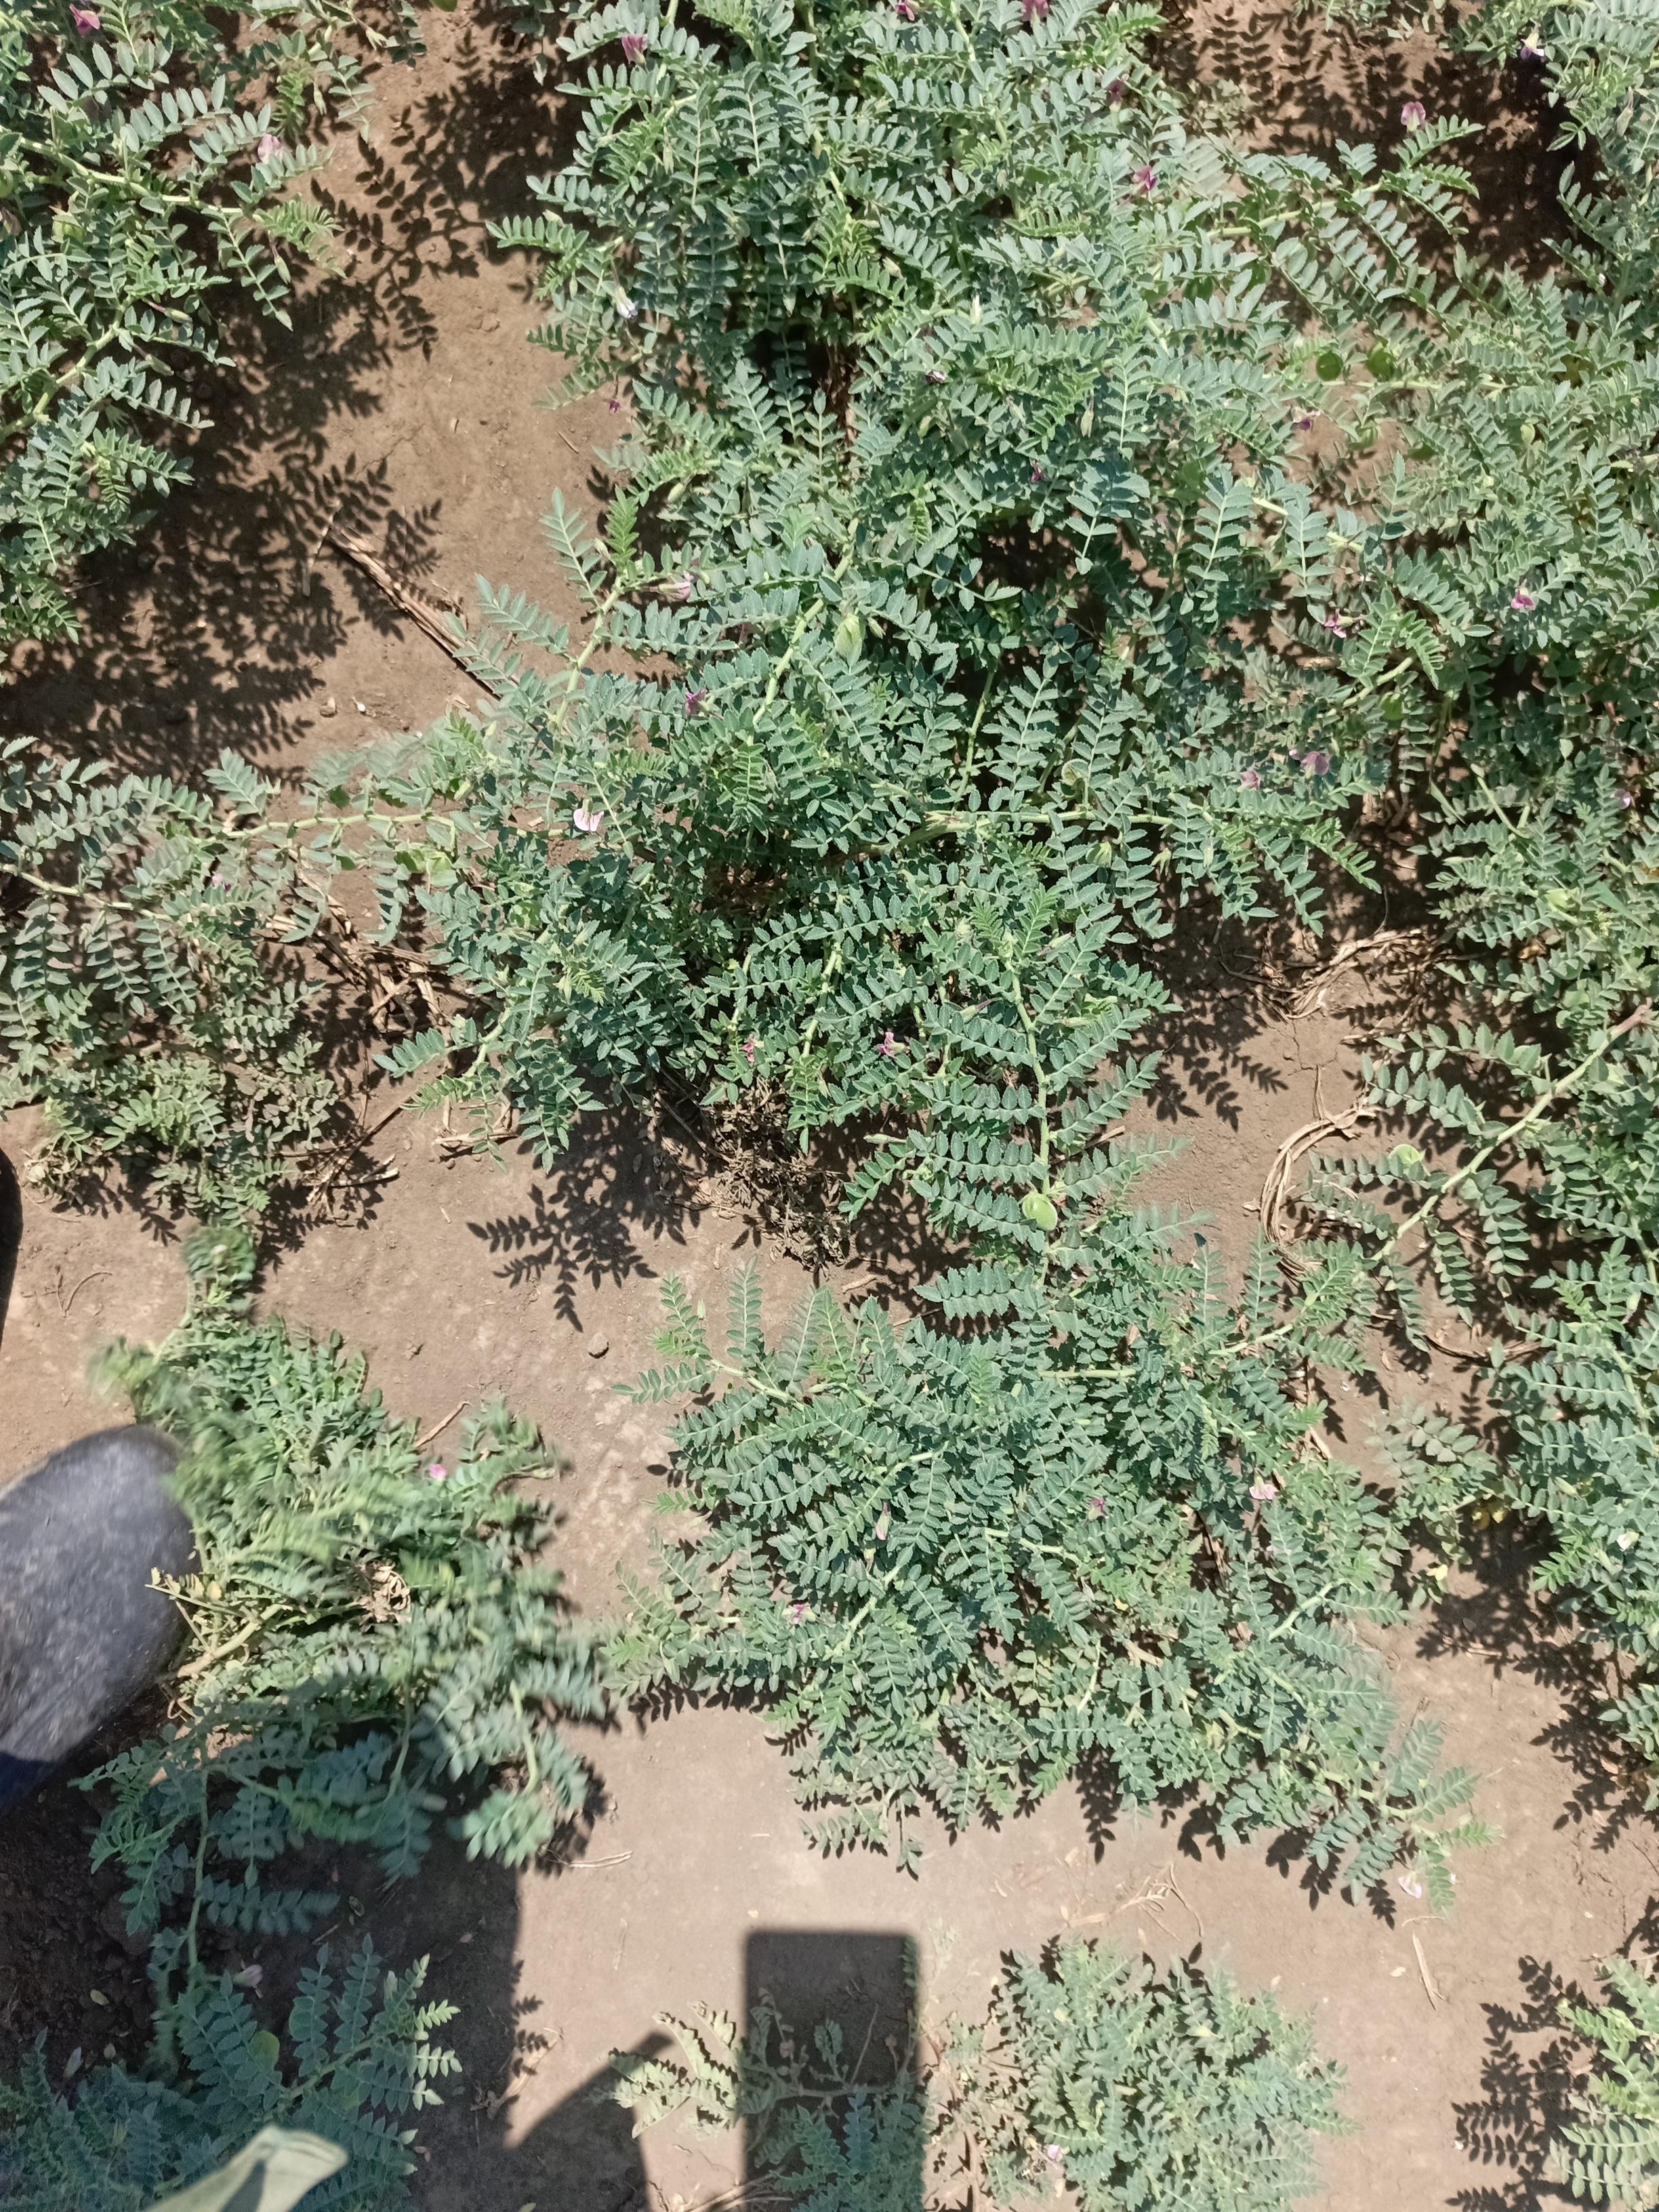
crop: chickpea
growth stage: development pod
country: Tanzania
